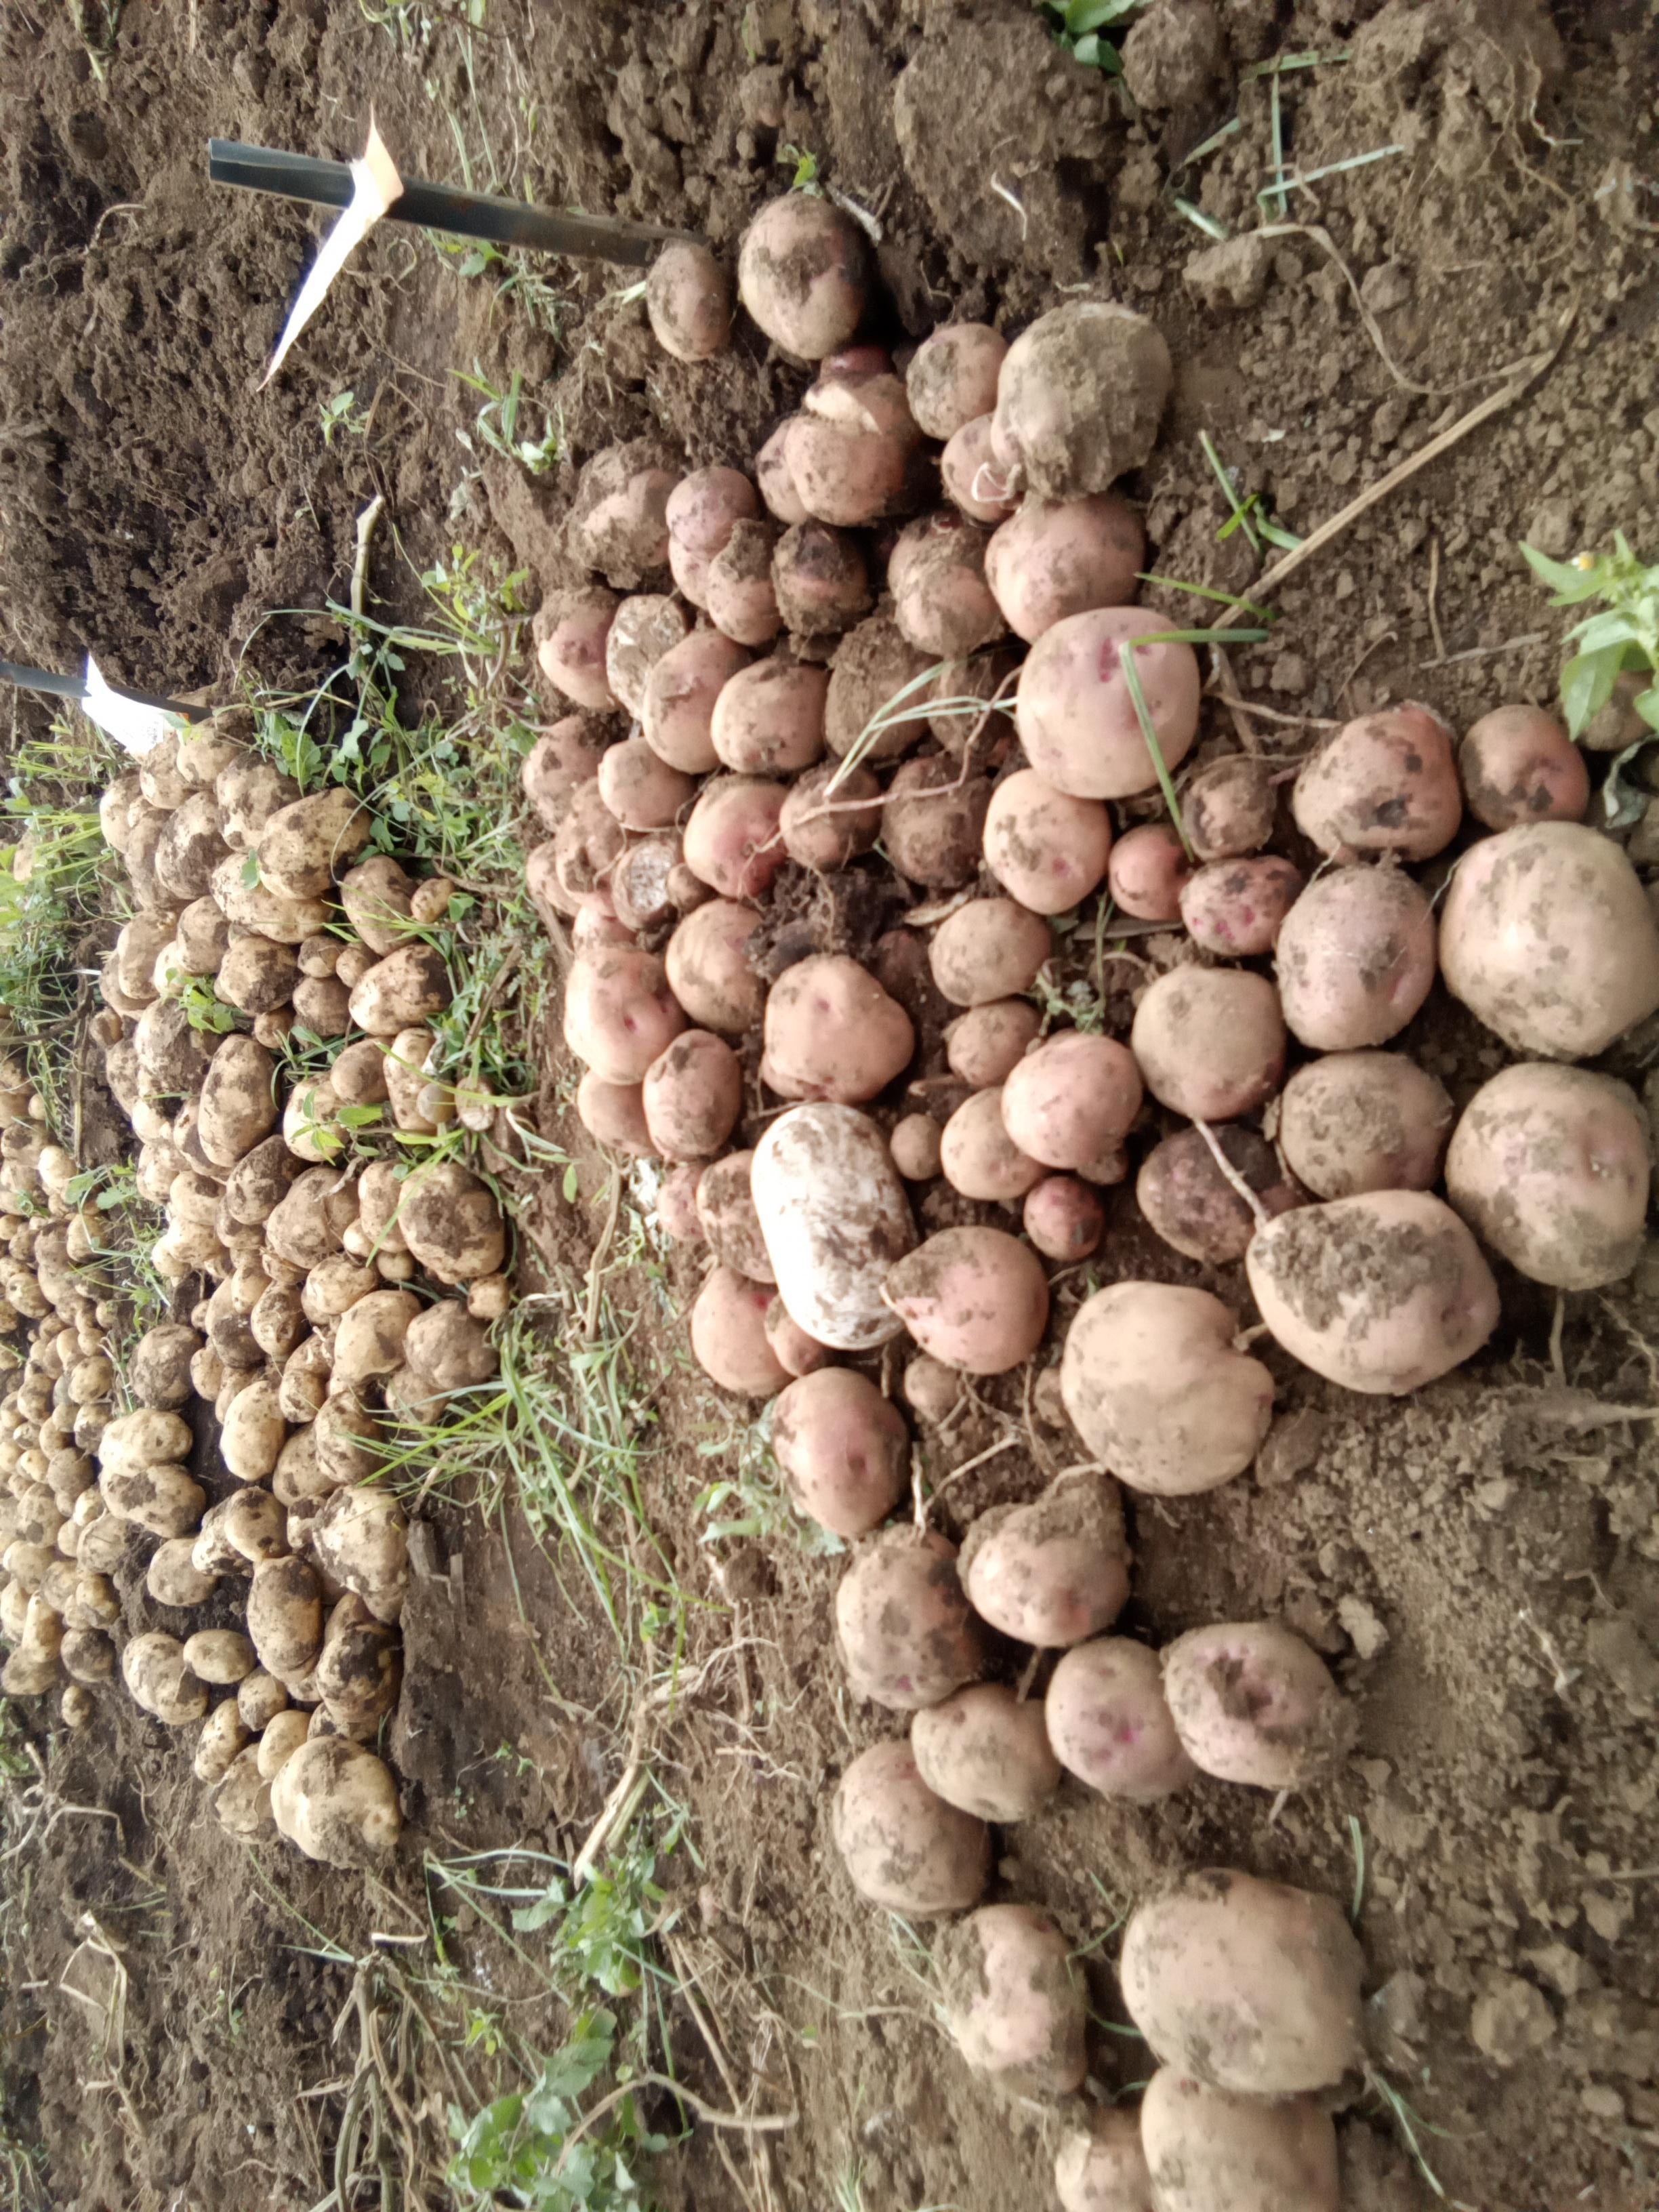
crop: potato
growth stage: harvest
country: Kenya
